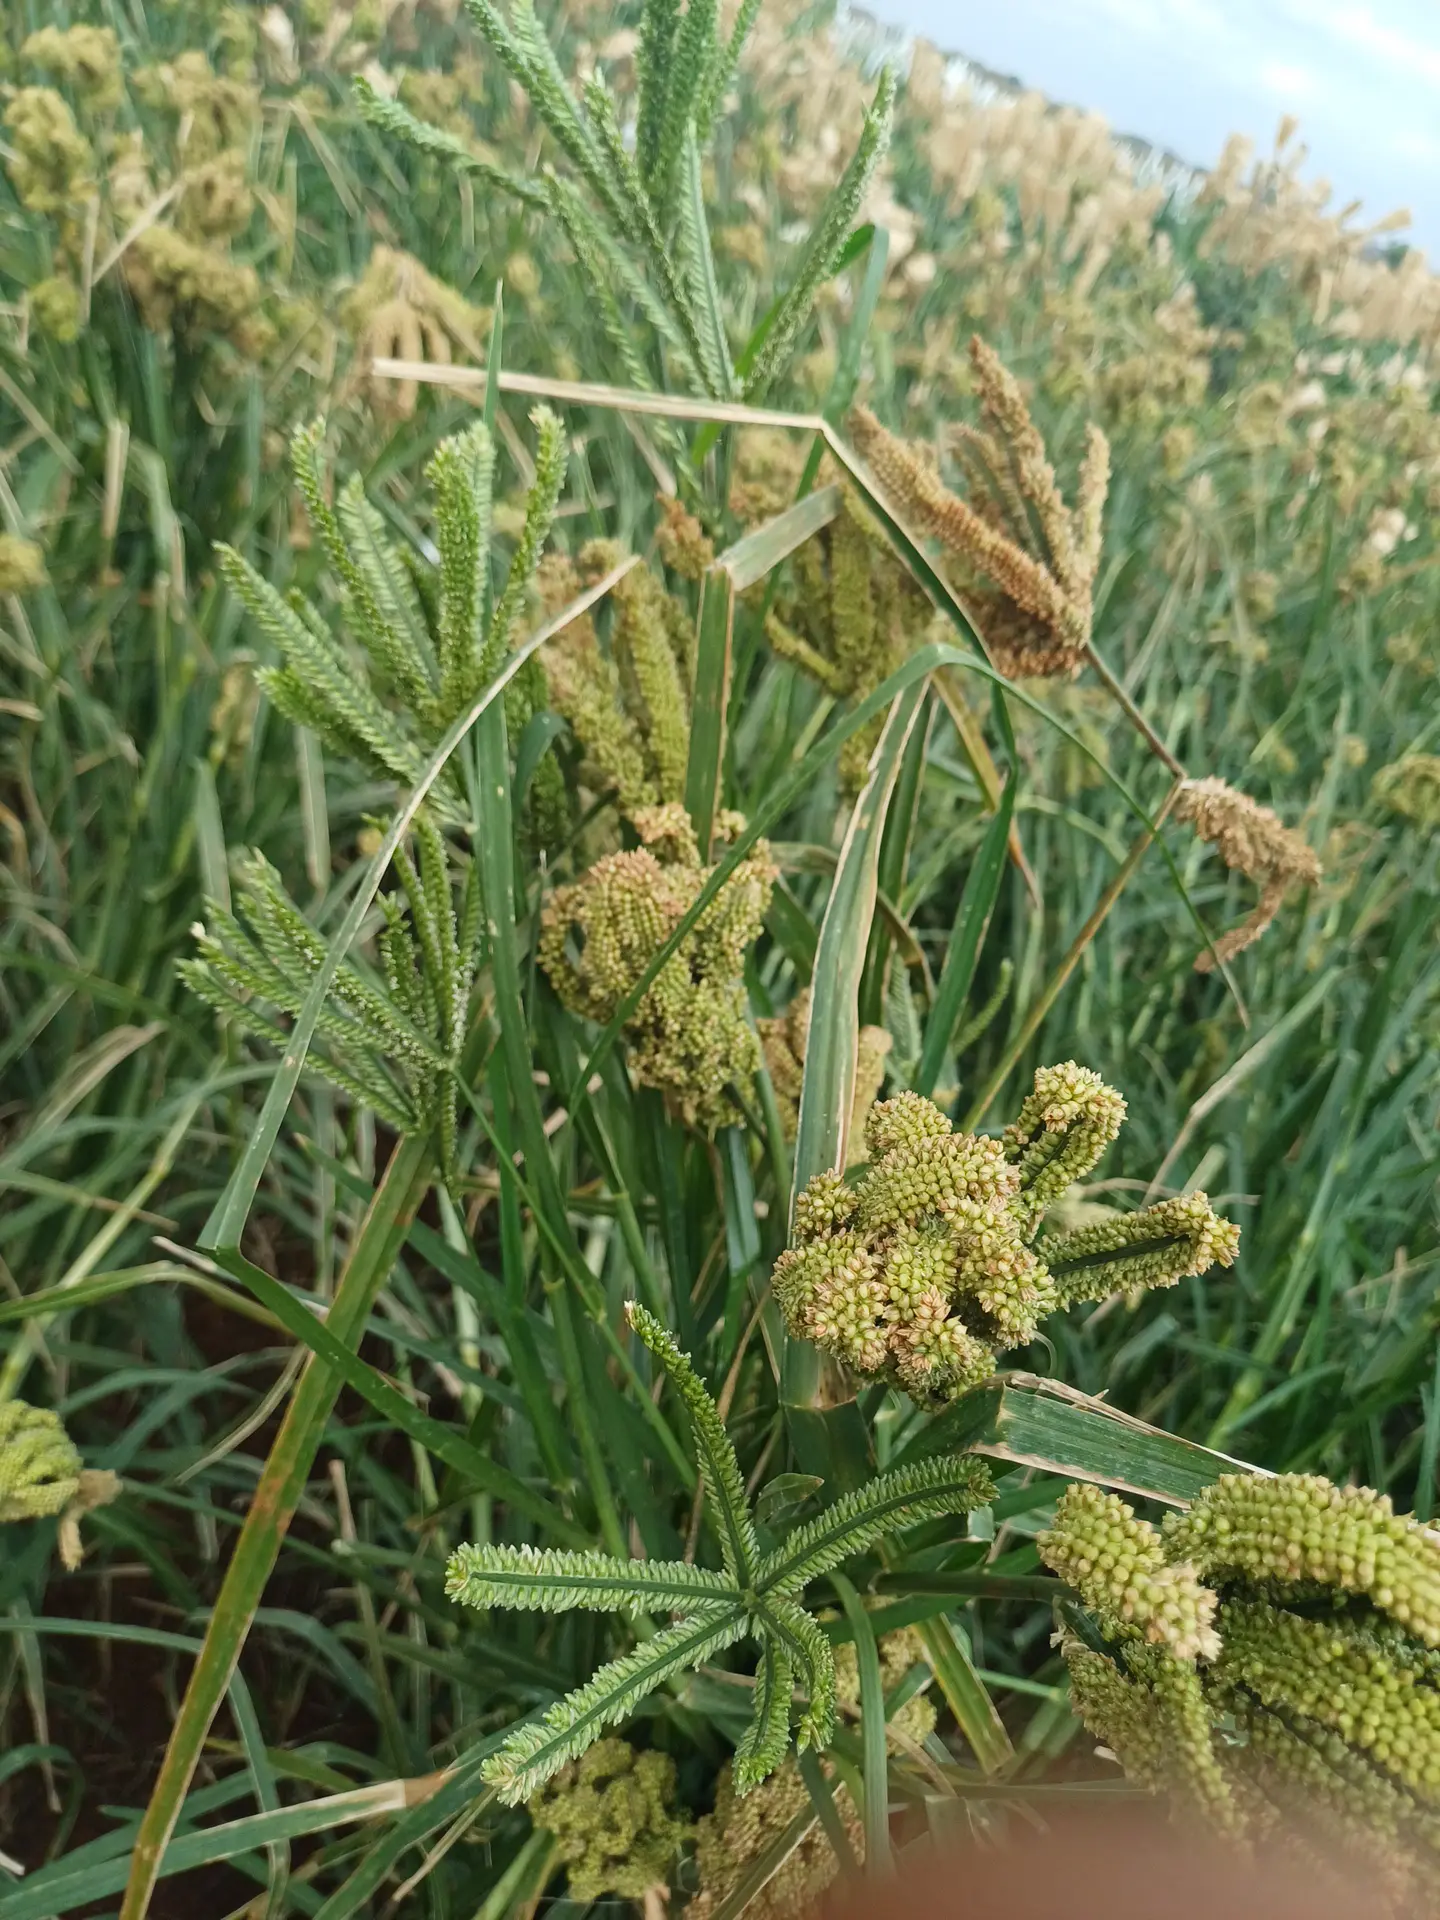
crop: finger millet
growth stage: filling grain
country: Kenya
